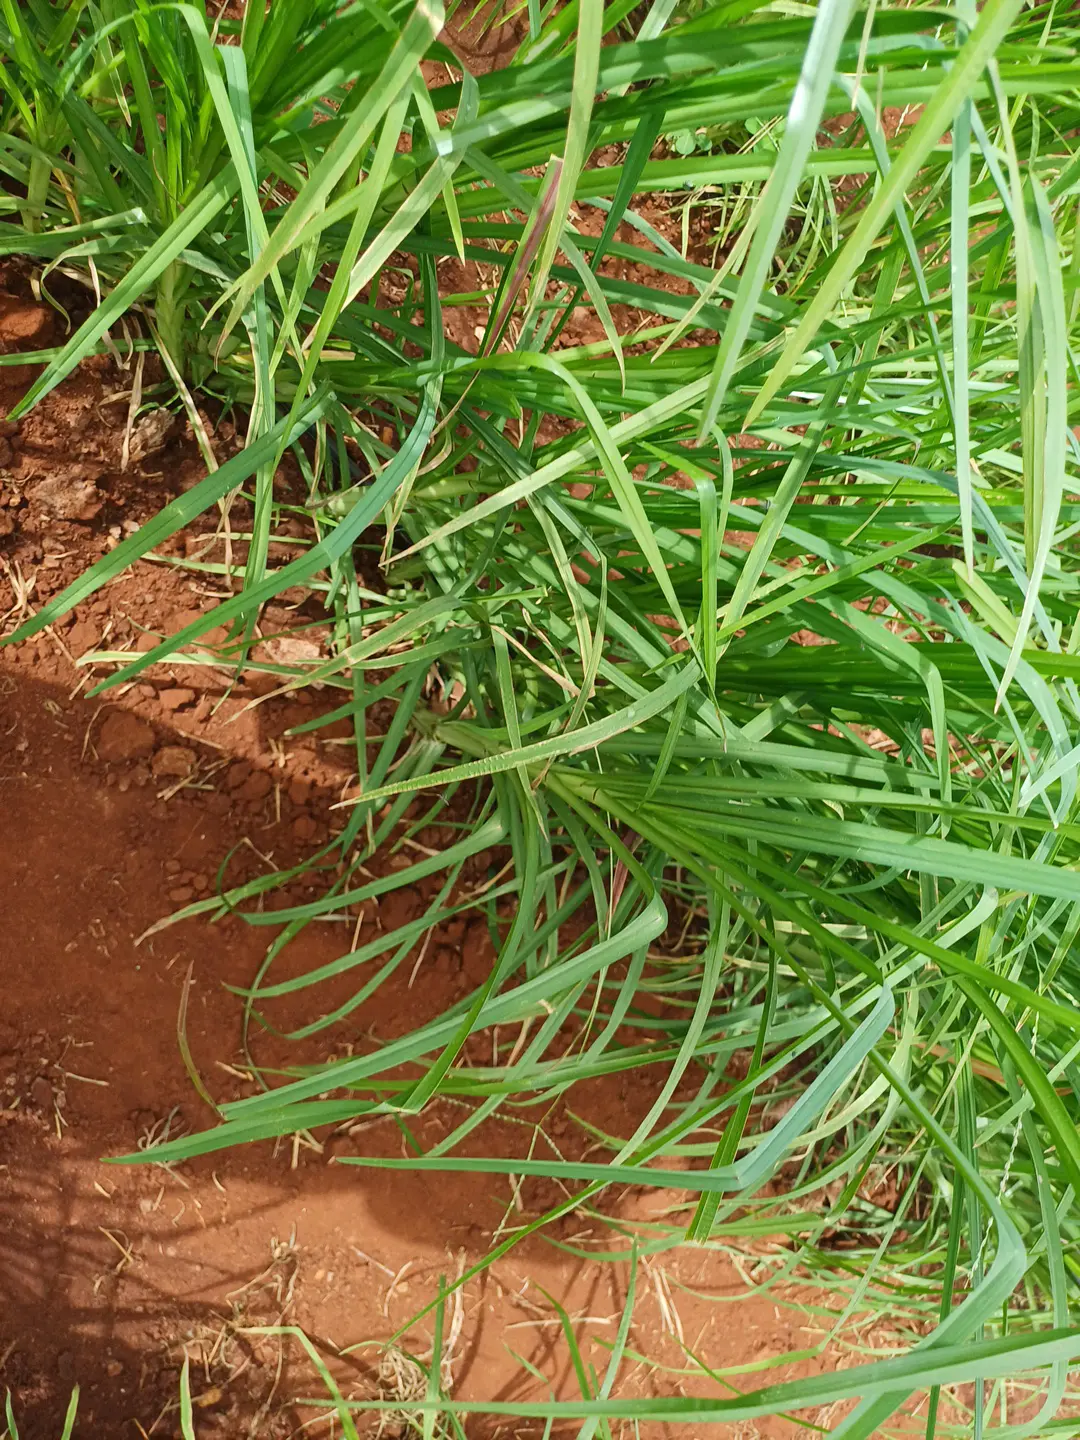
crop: finger millet
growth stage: vegetative
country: Kenya
